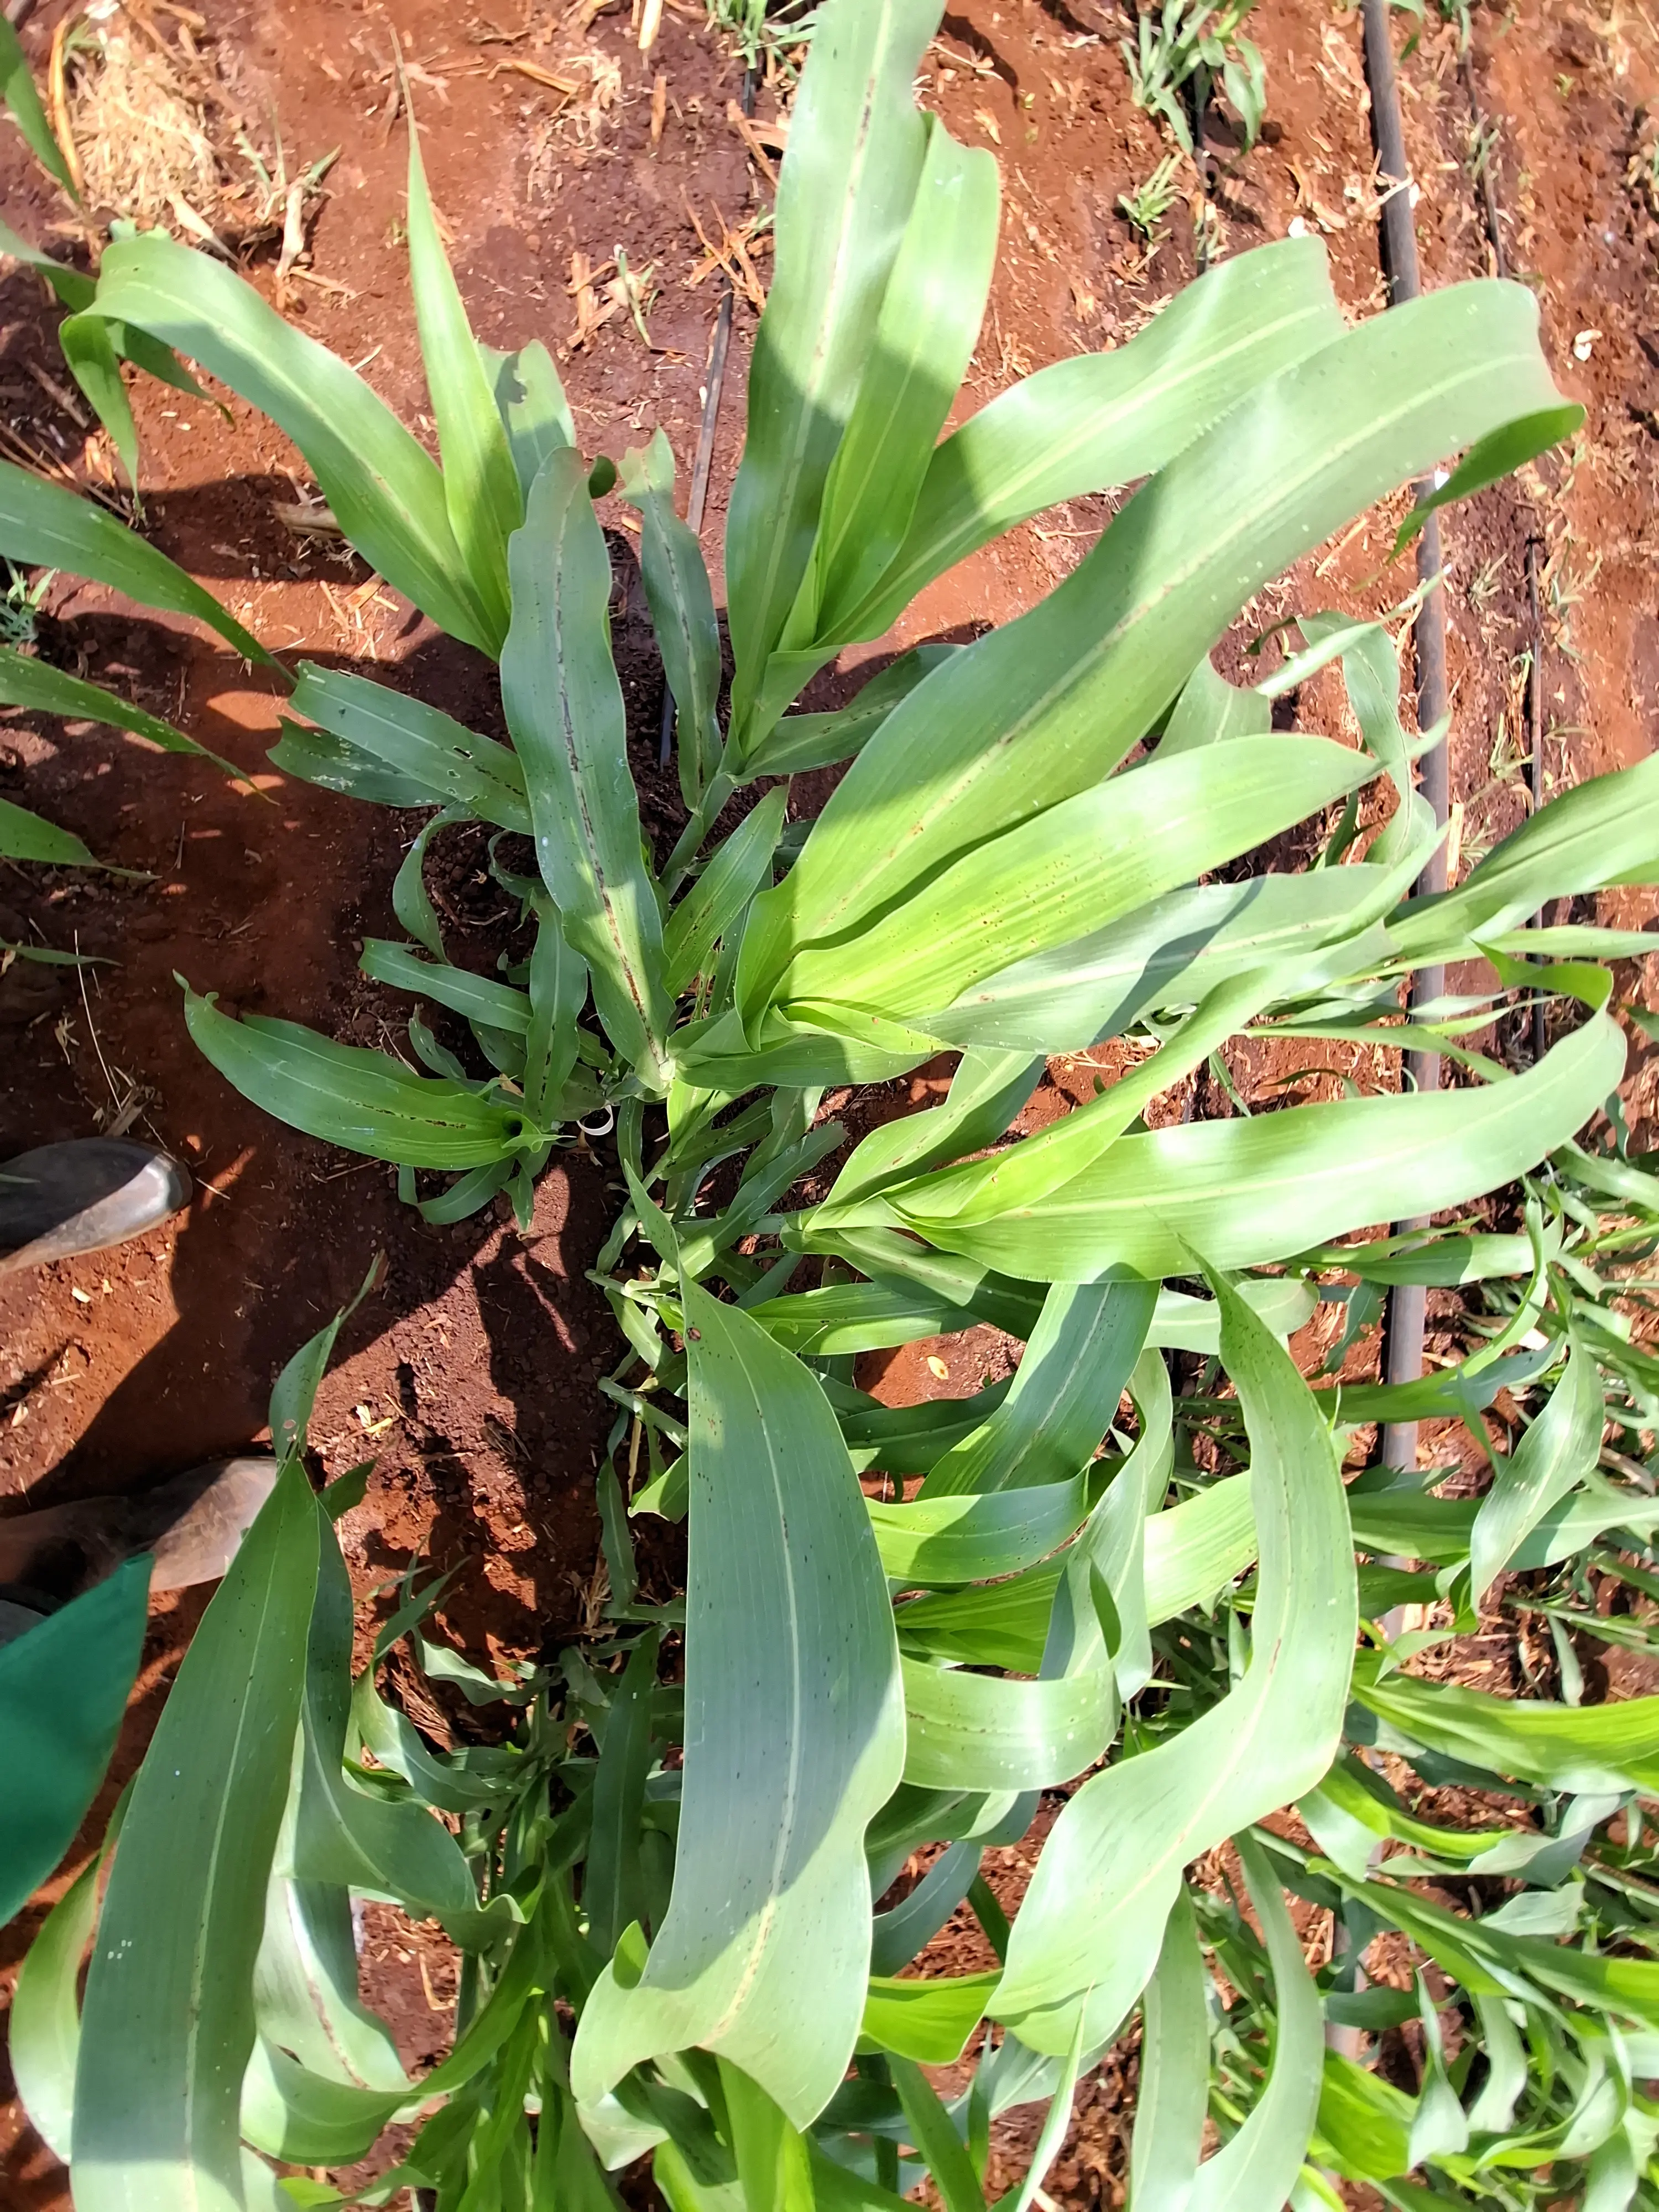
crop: sorghum
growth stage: vegetative
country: Kenya
